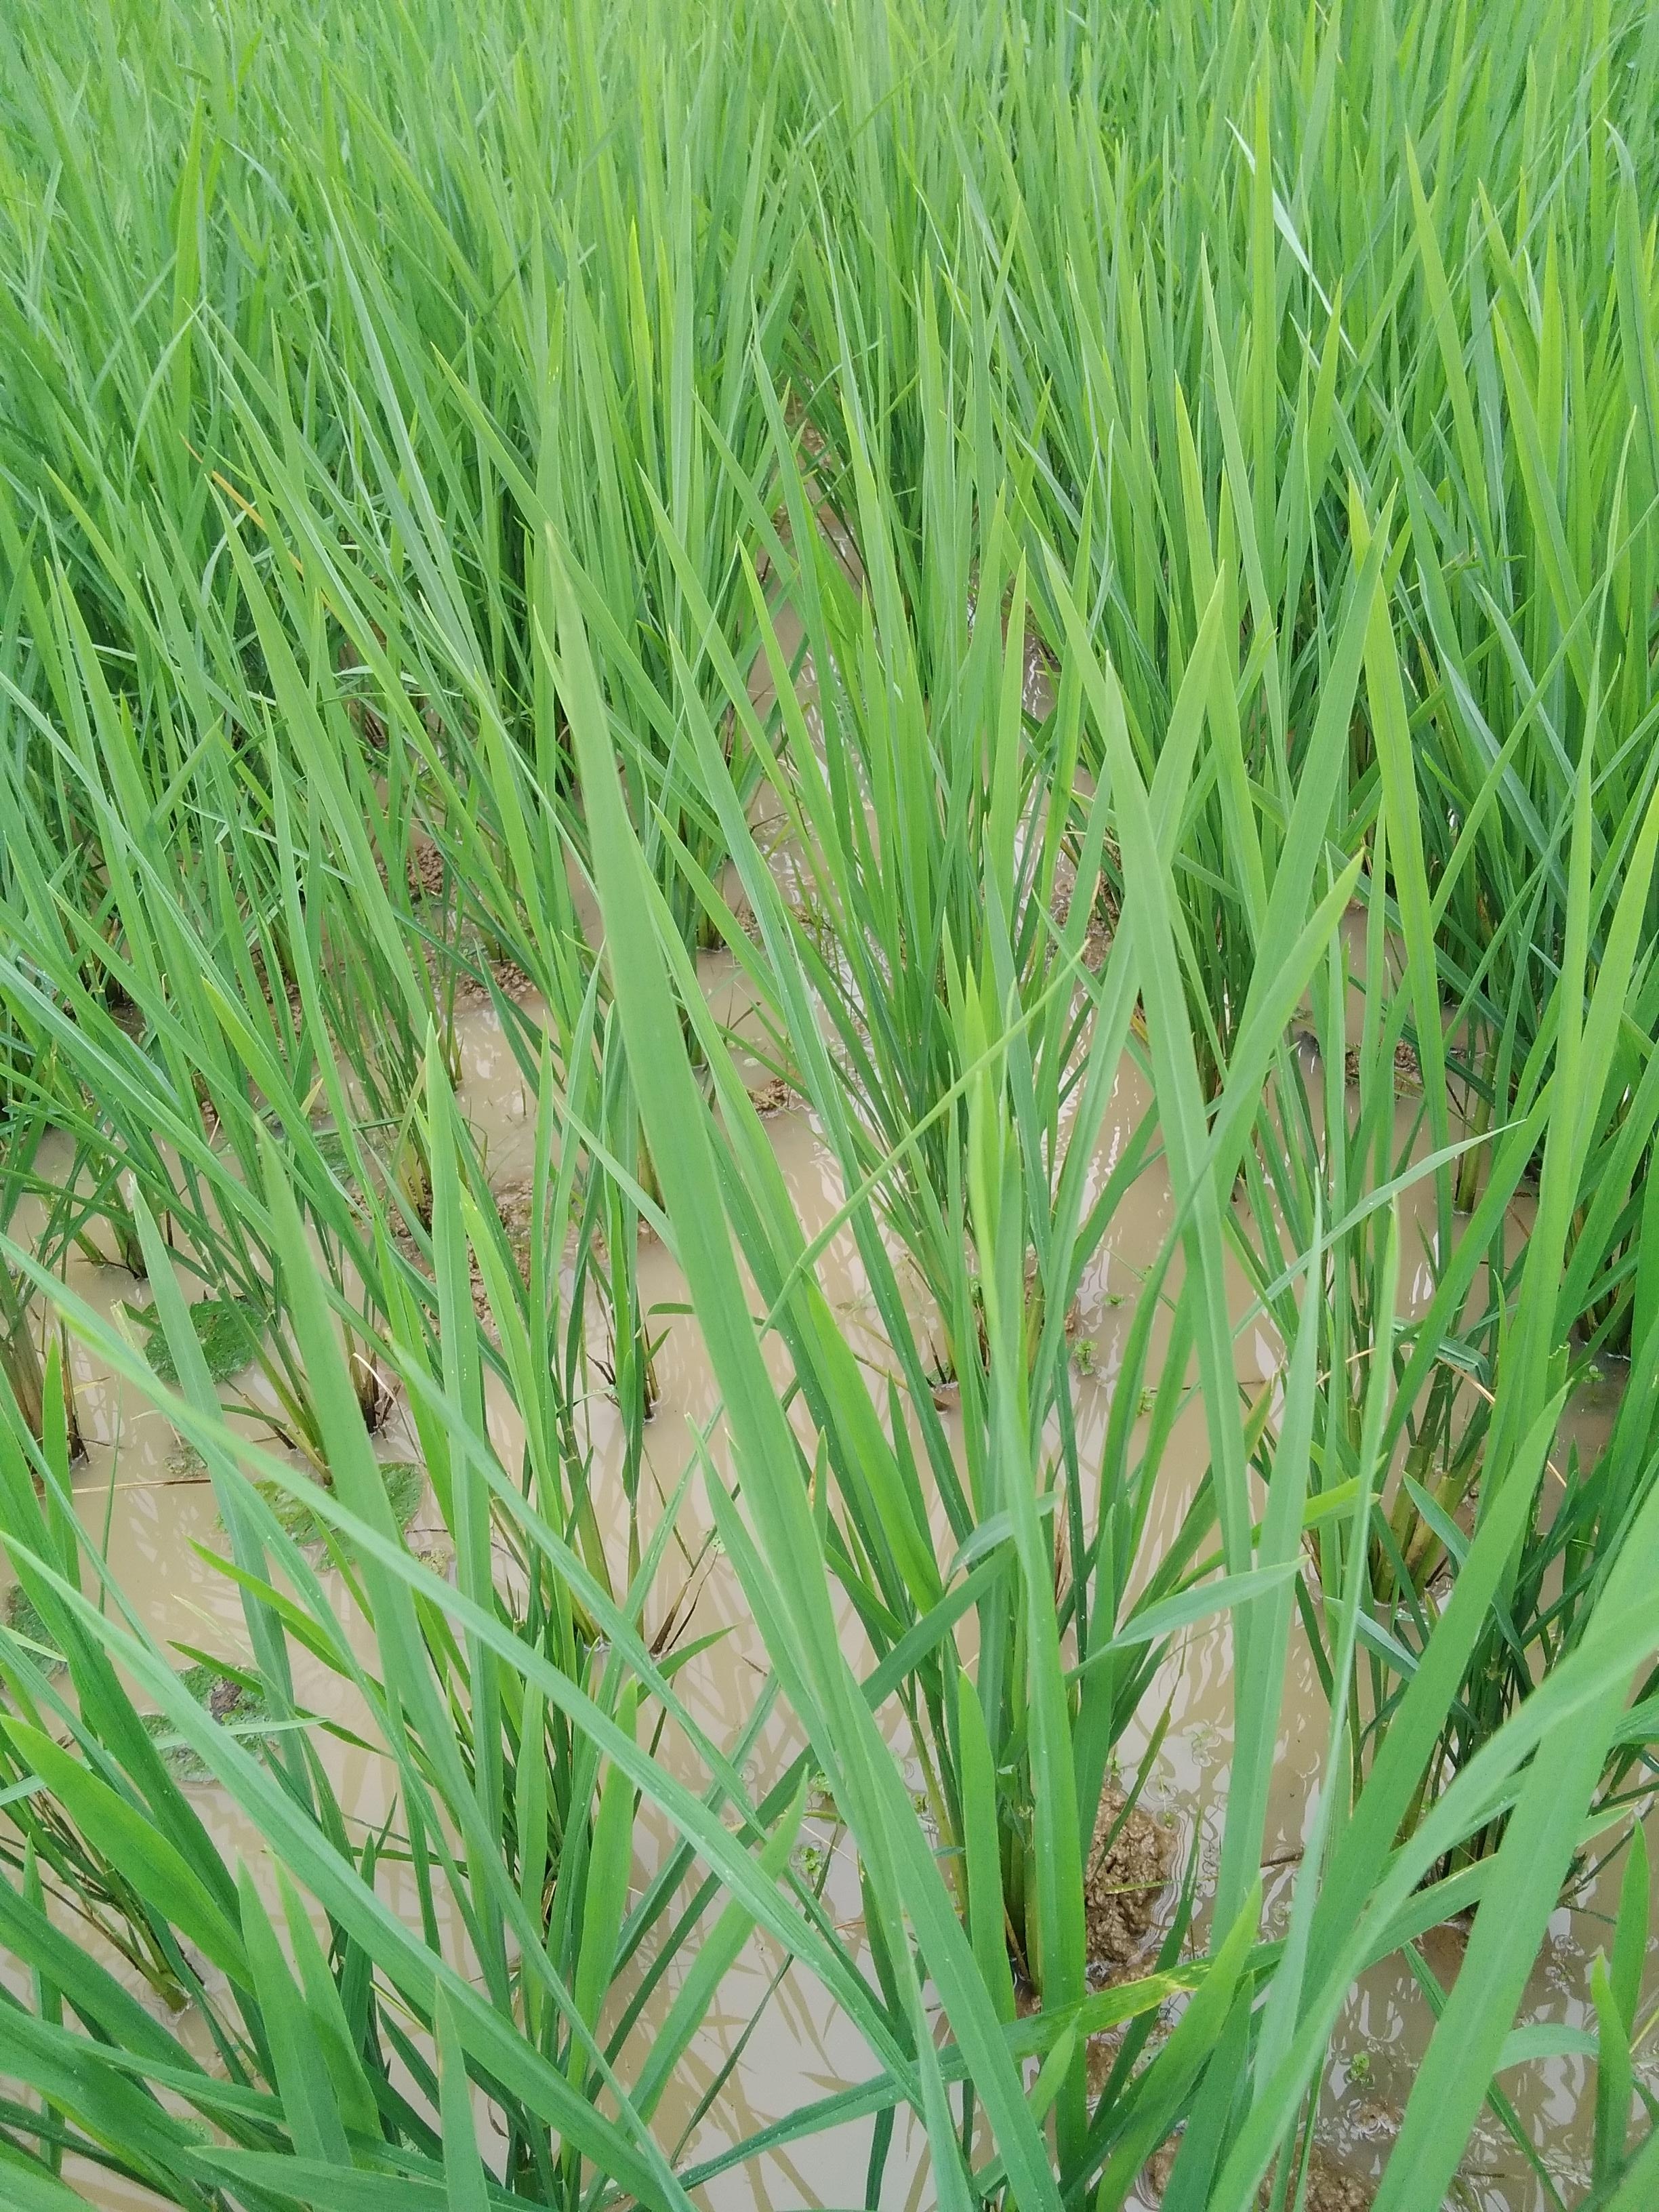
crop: rice
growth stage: vegetative
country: Nigeria
